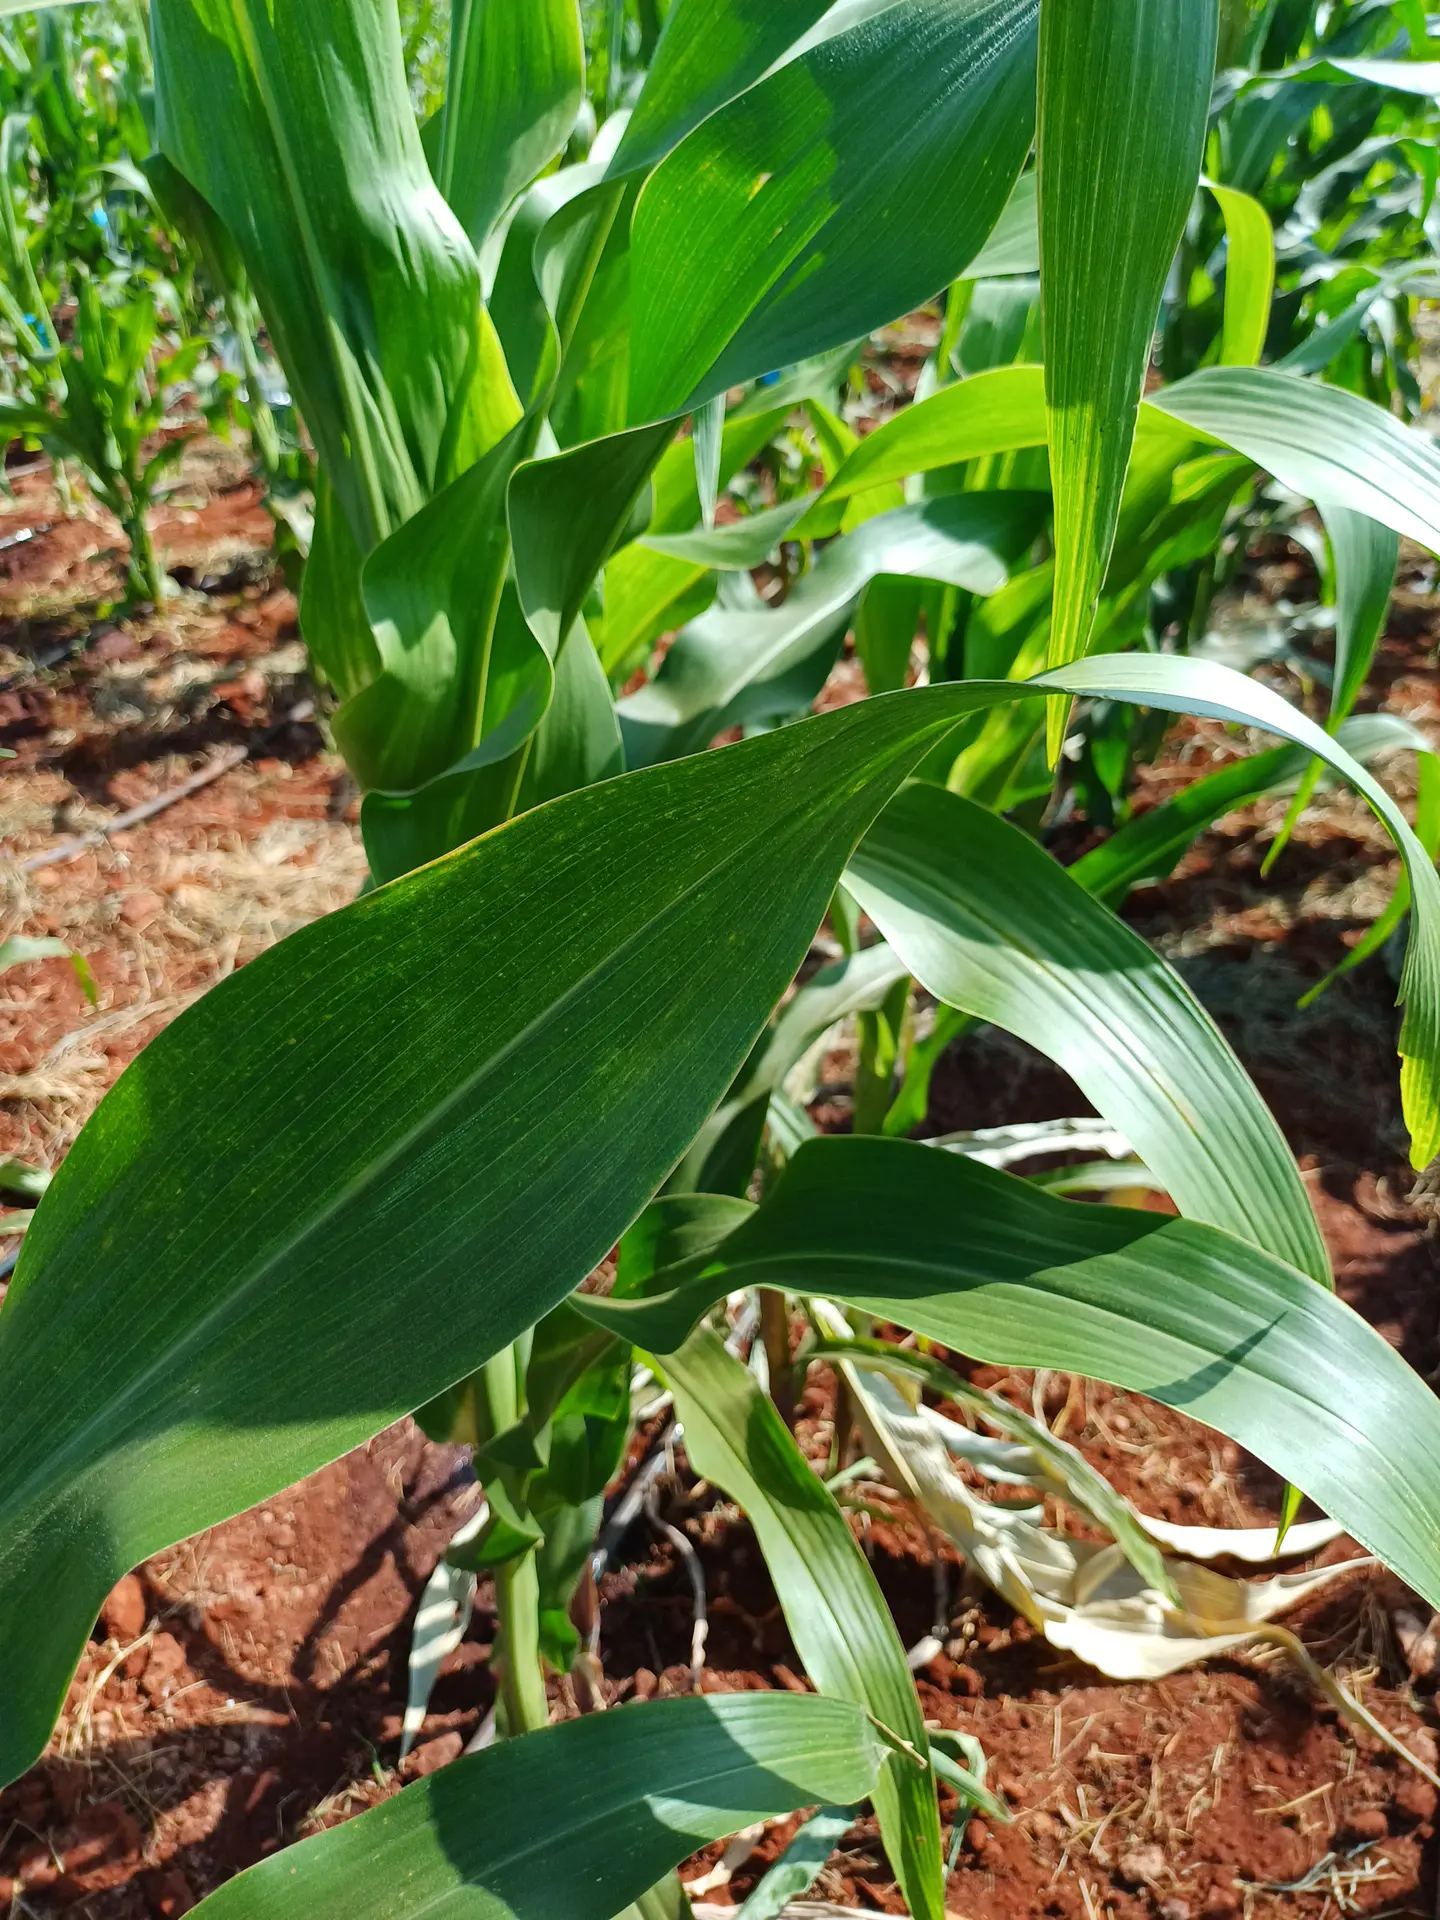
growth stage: vegetative
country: Kenya
